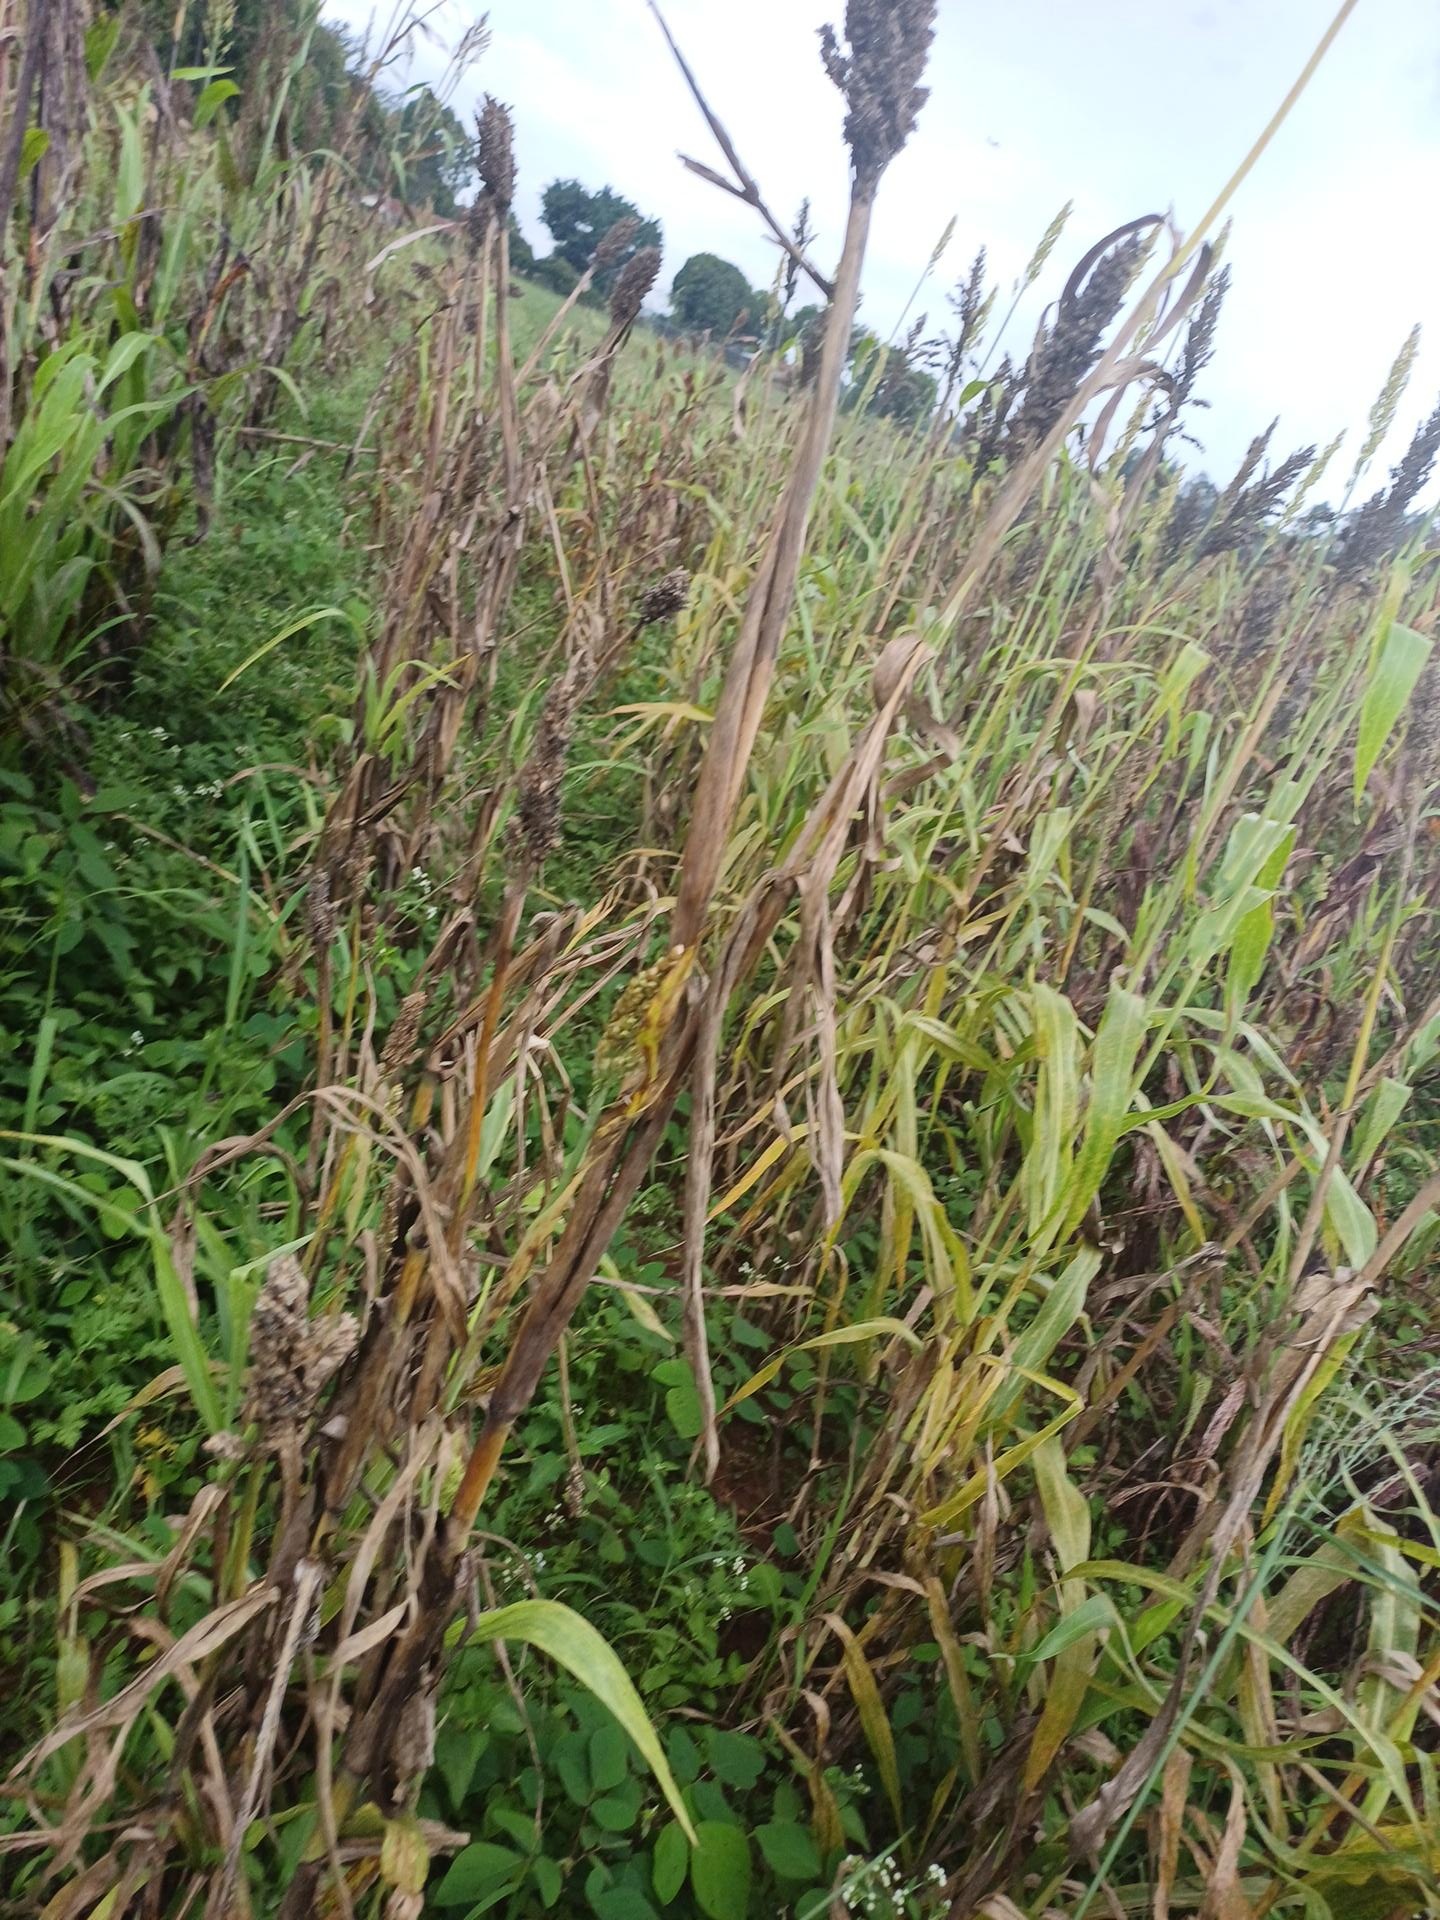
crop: sorghum
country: Kenya
